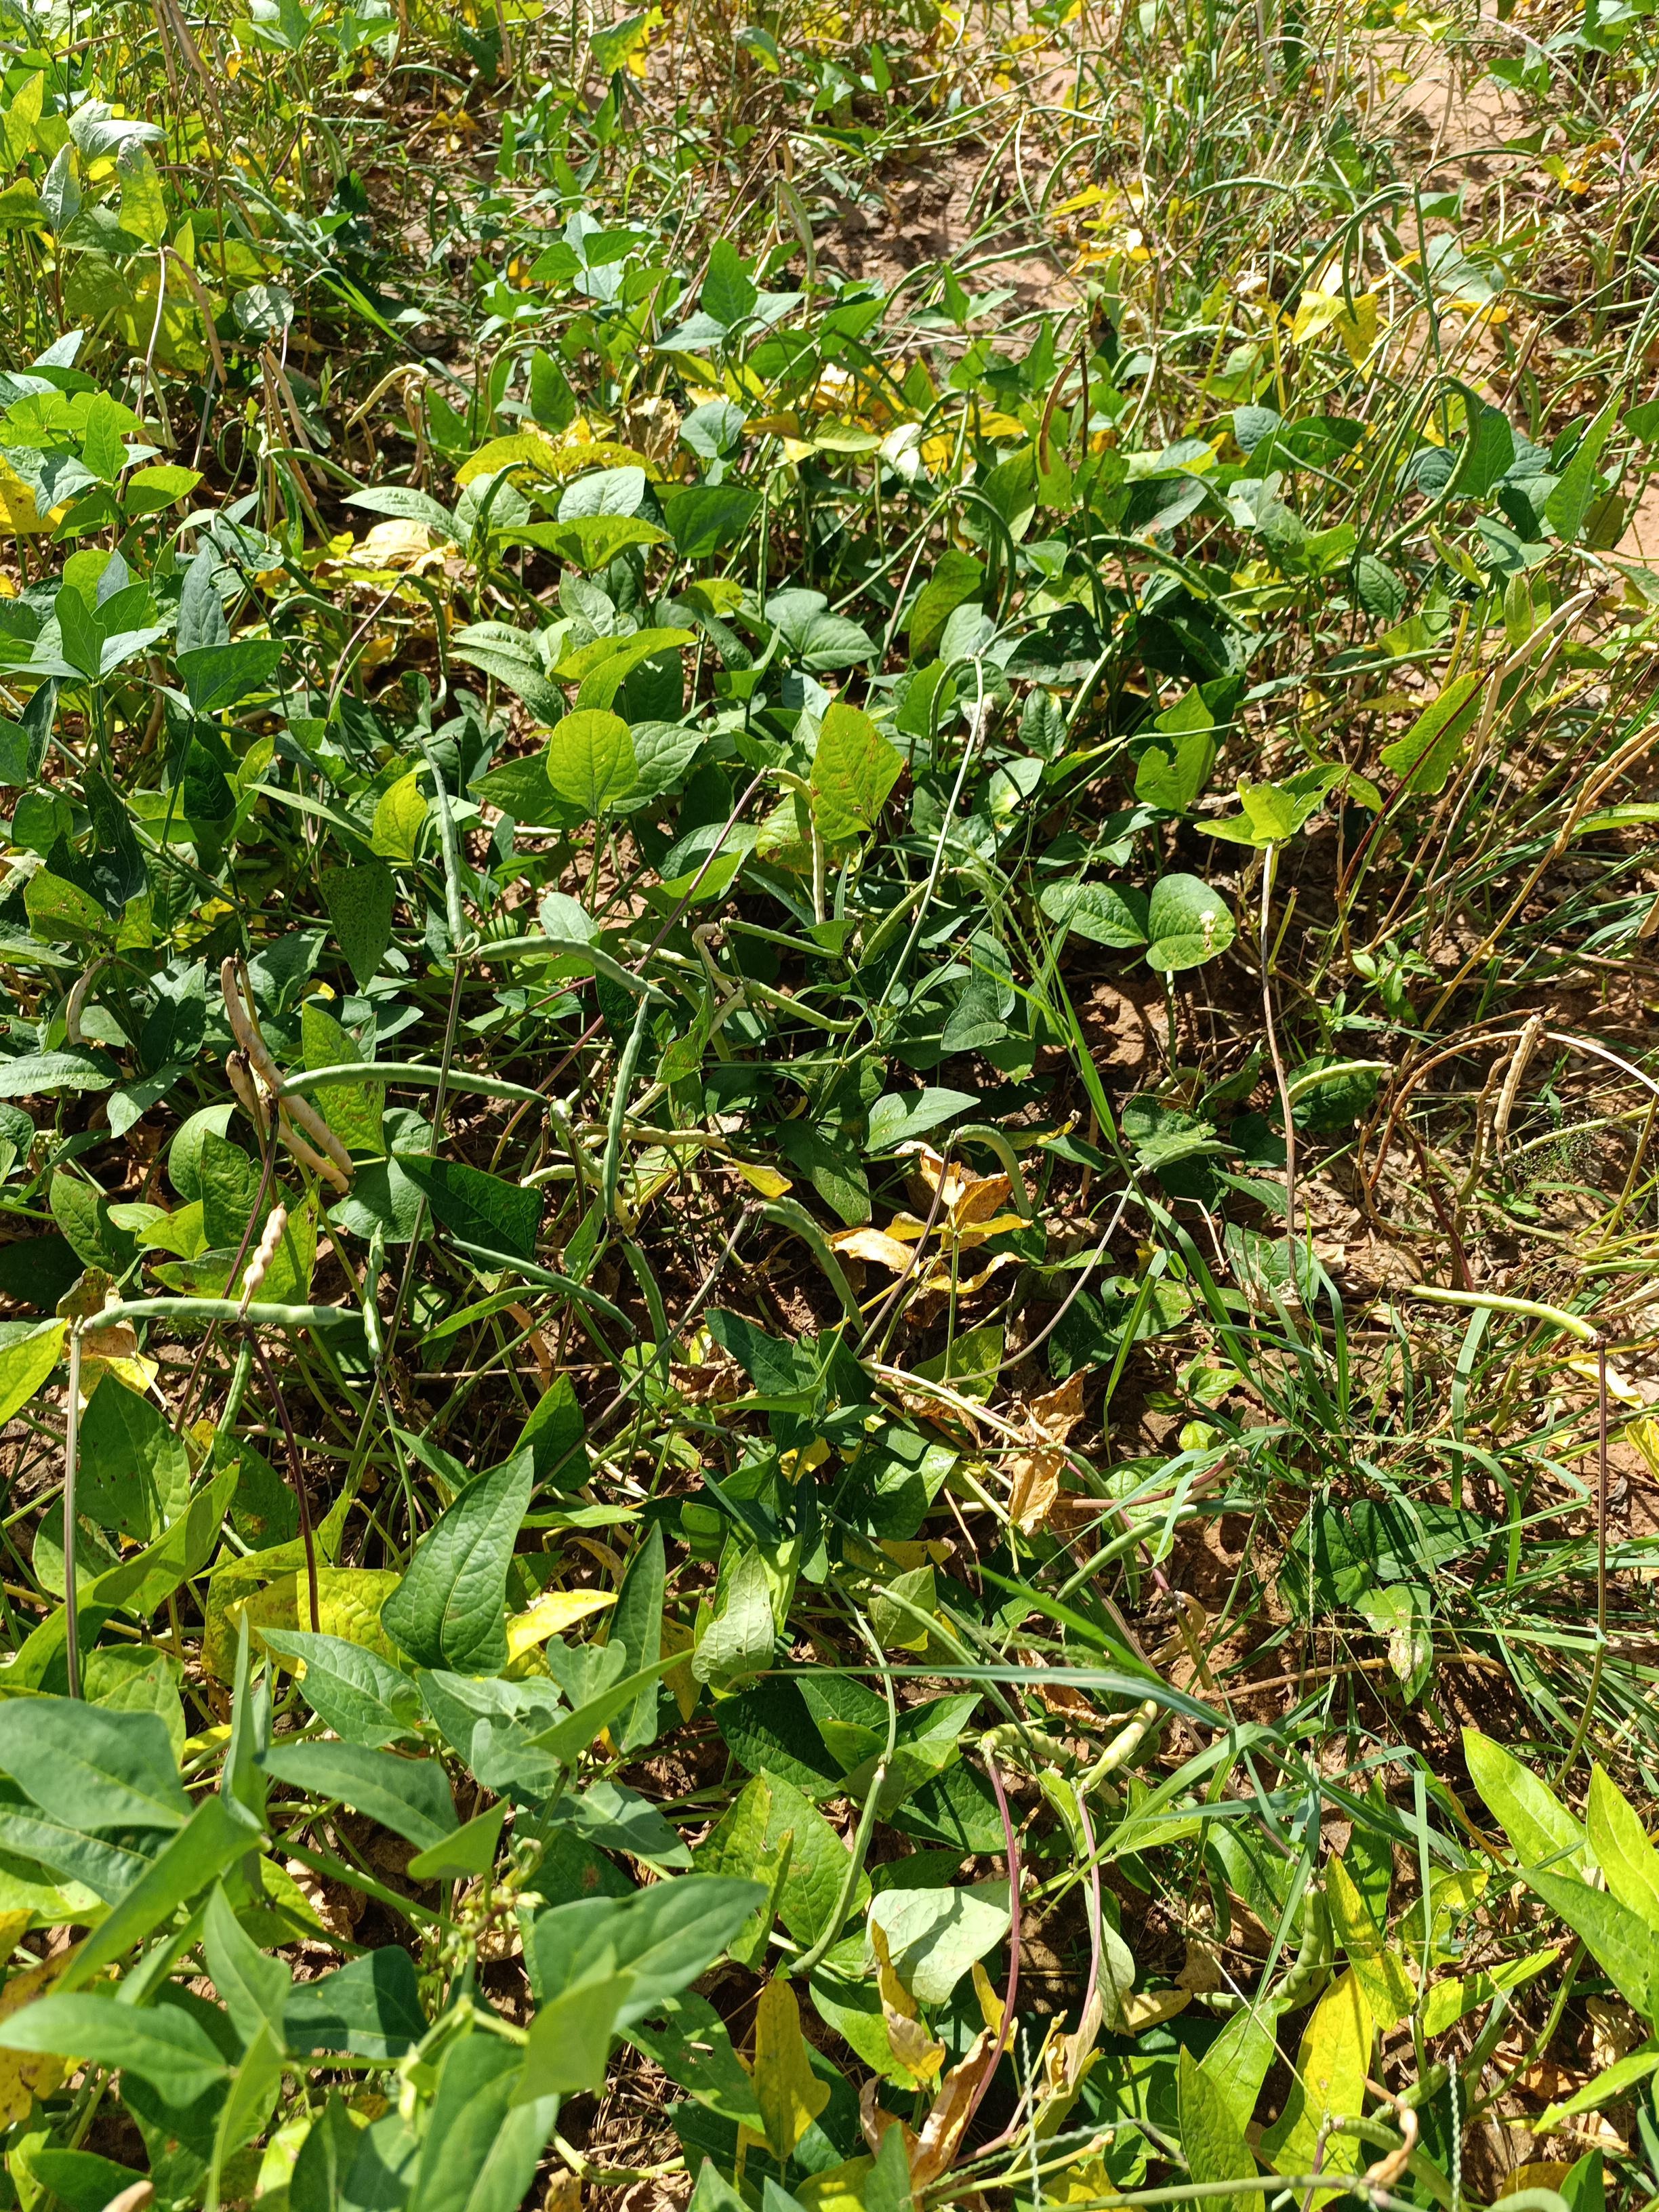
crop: cowpea
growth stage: maturity
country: Nigeria
